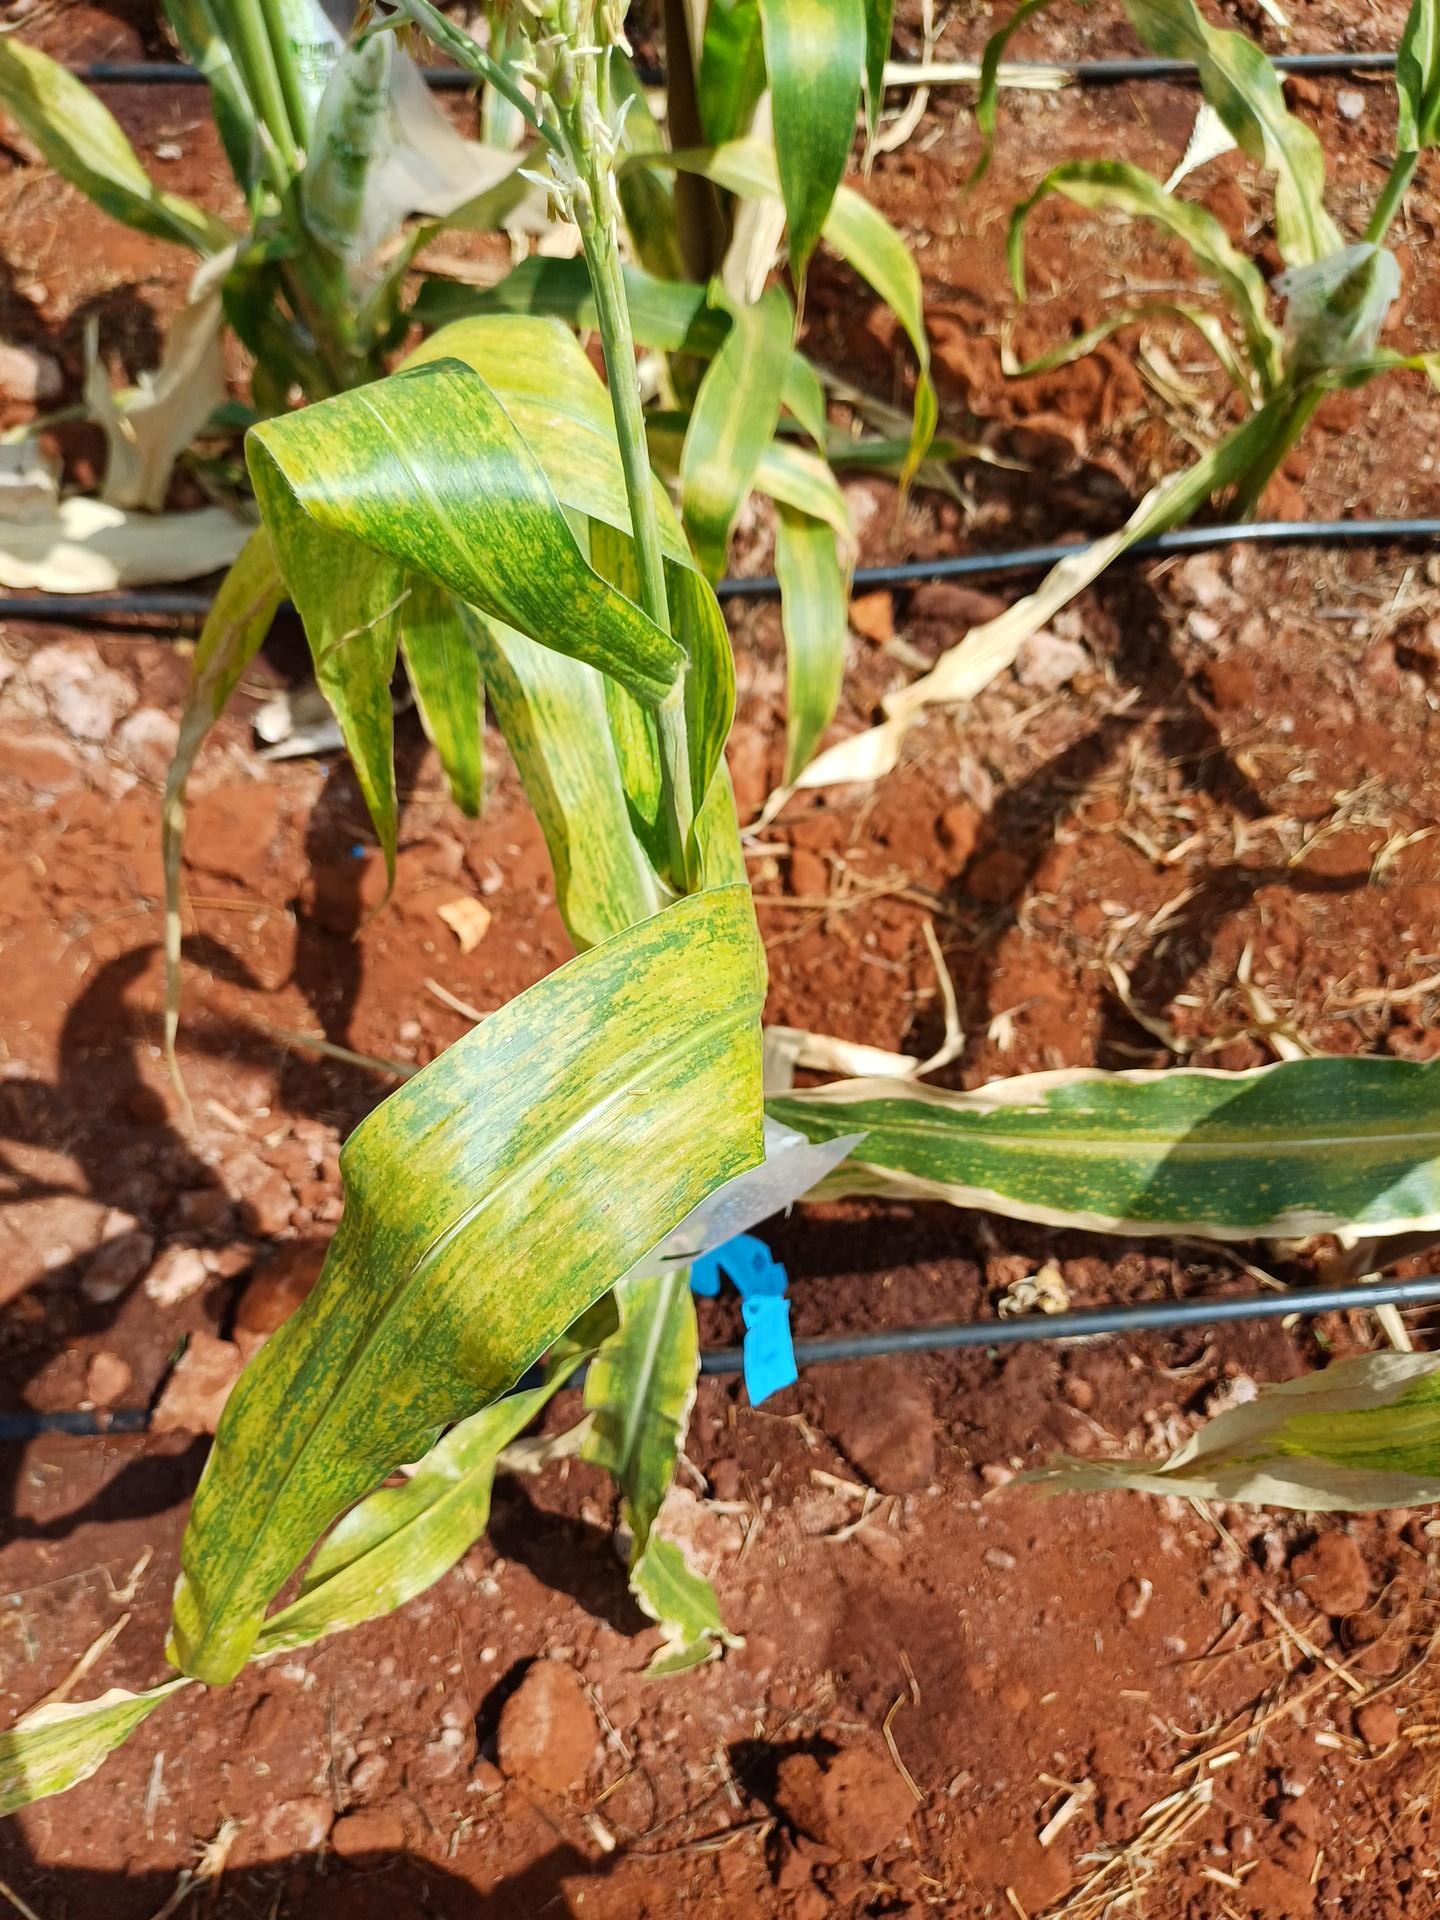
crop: maize
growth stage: flowering
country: Kenya
